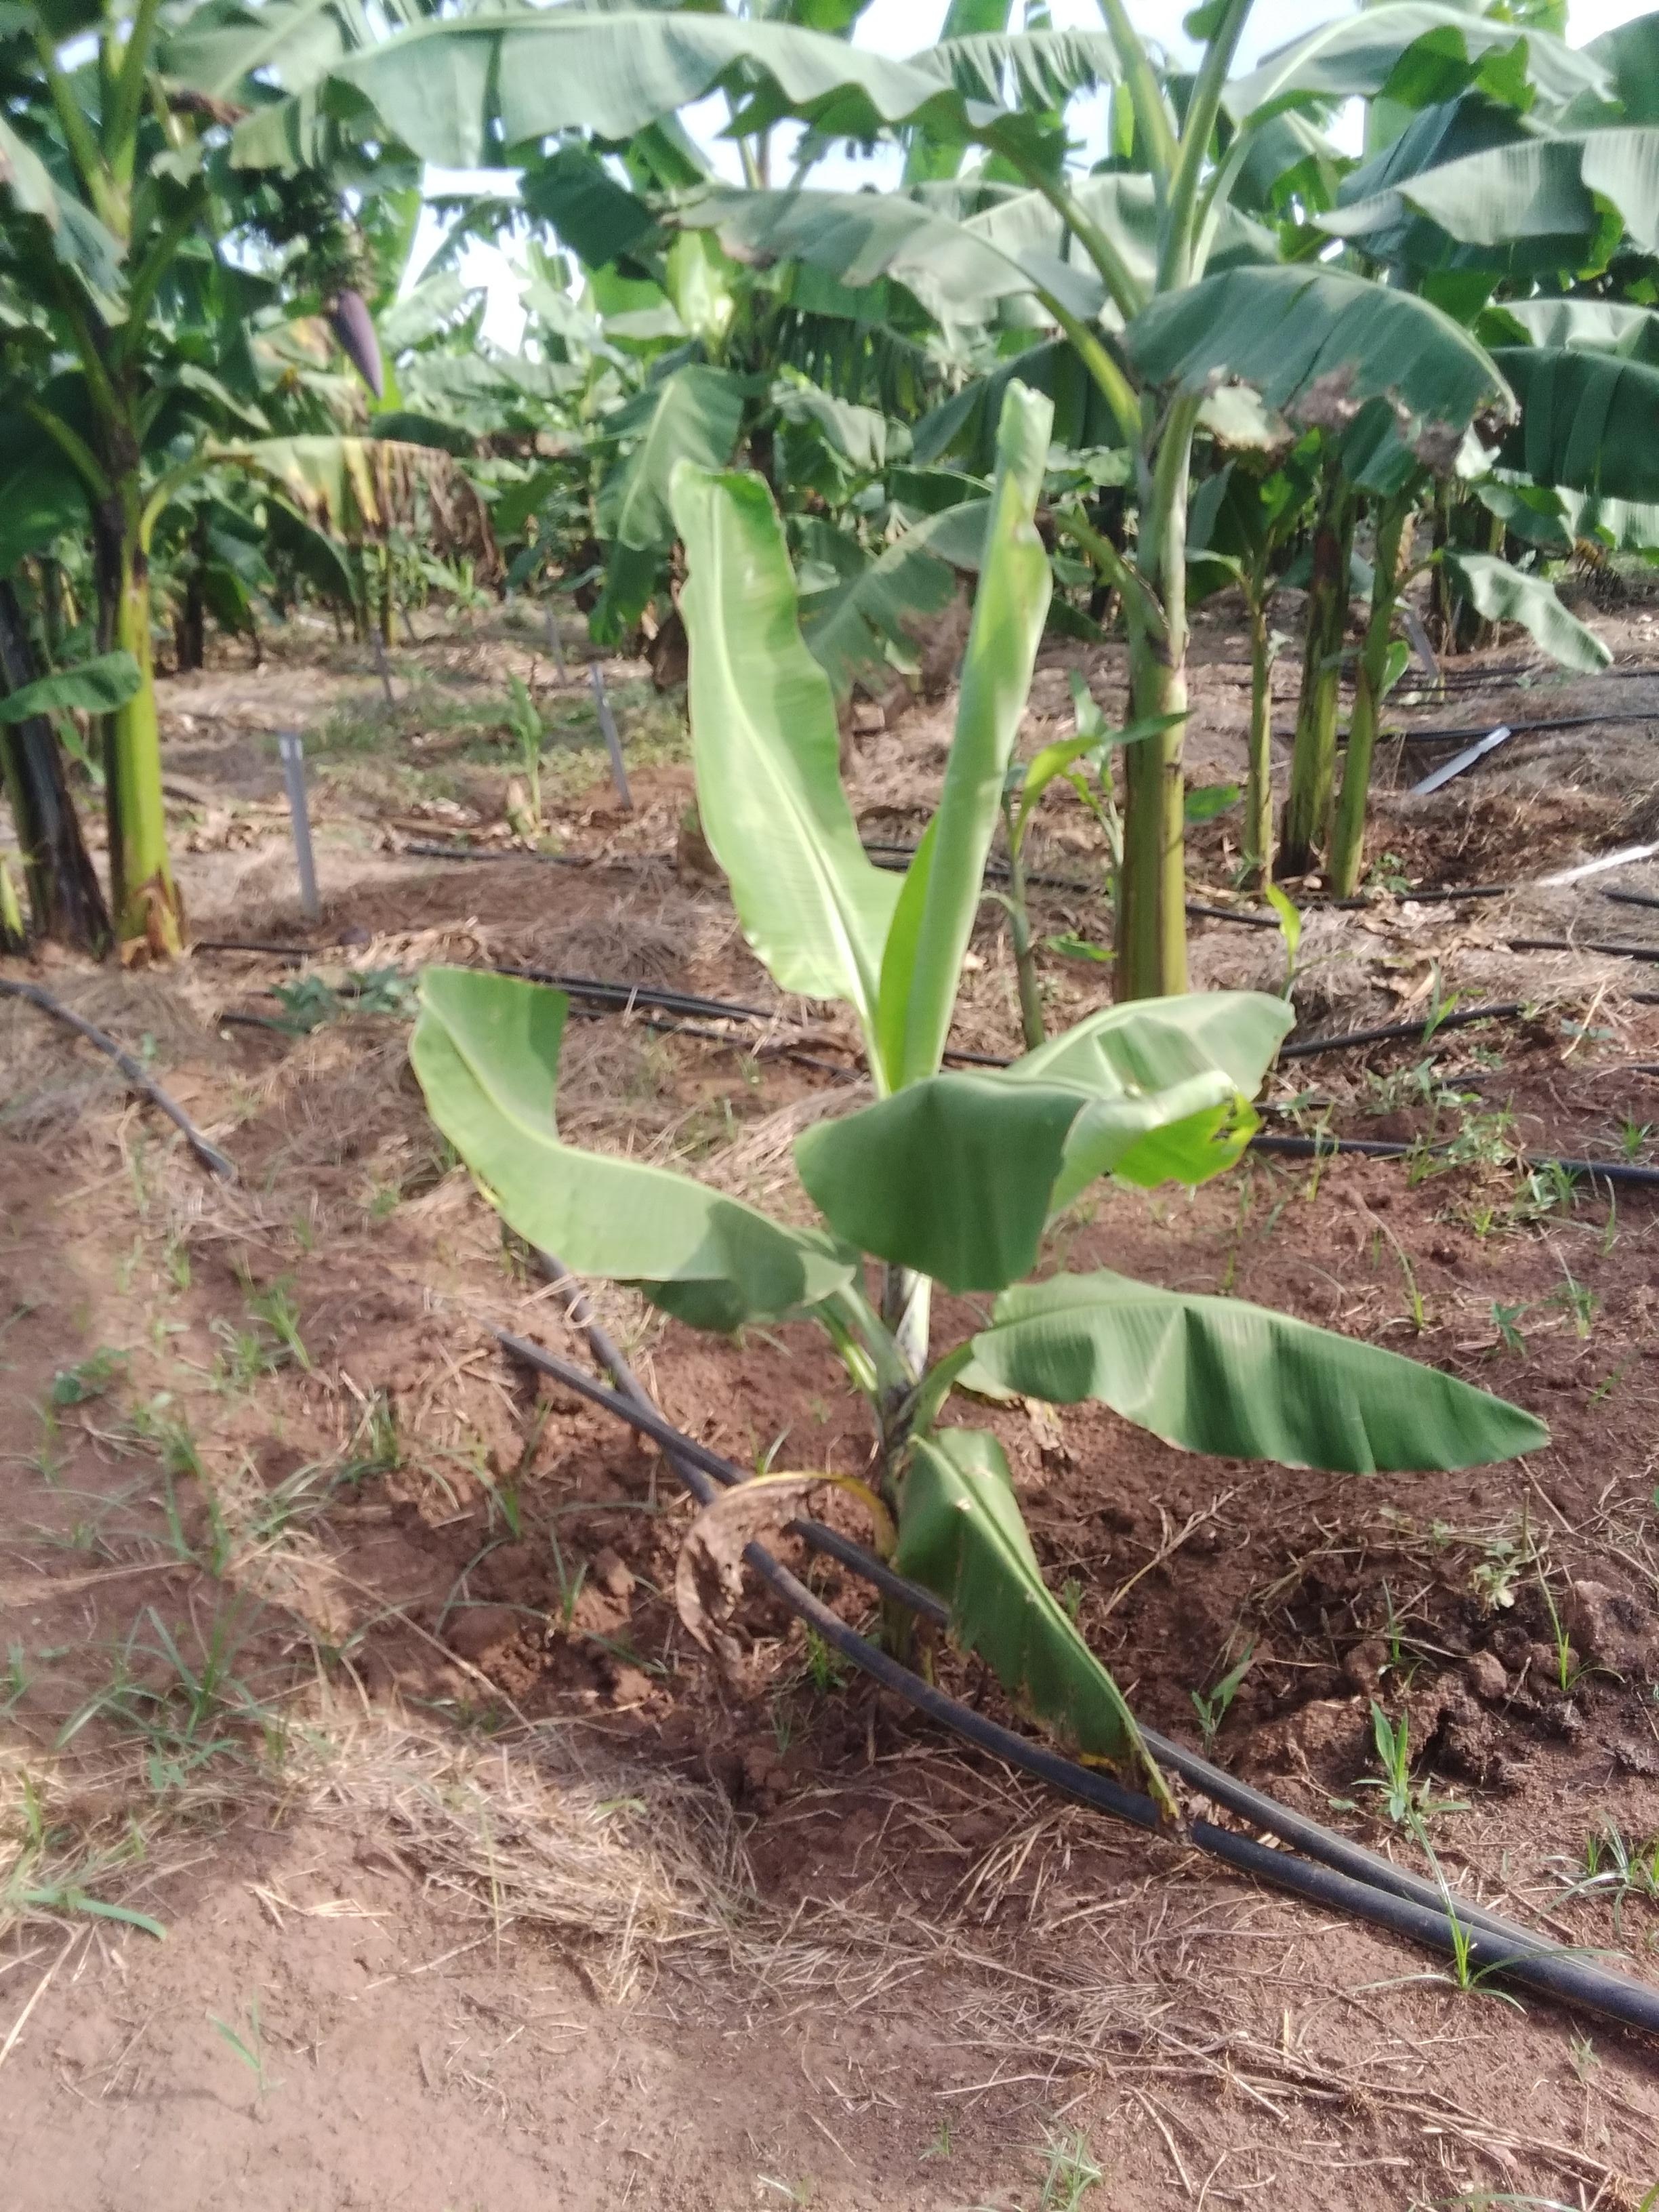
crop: banana
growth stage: vegetative
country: Tanzania
